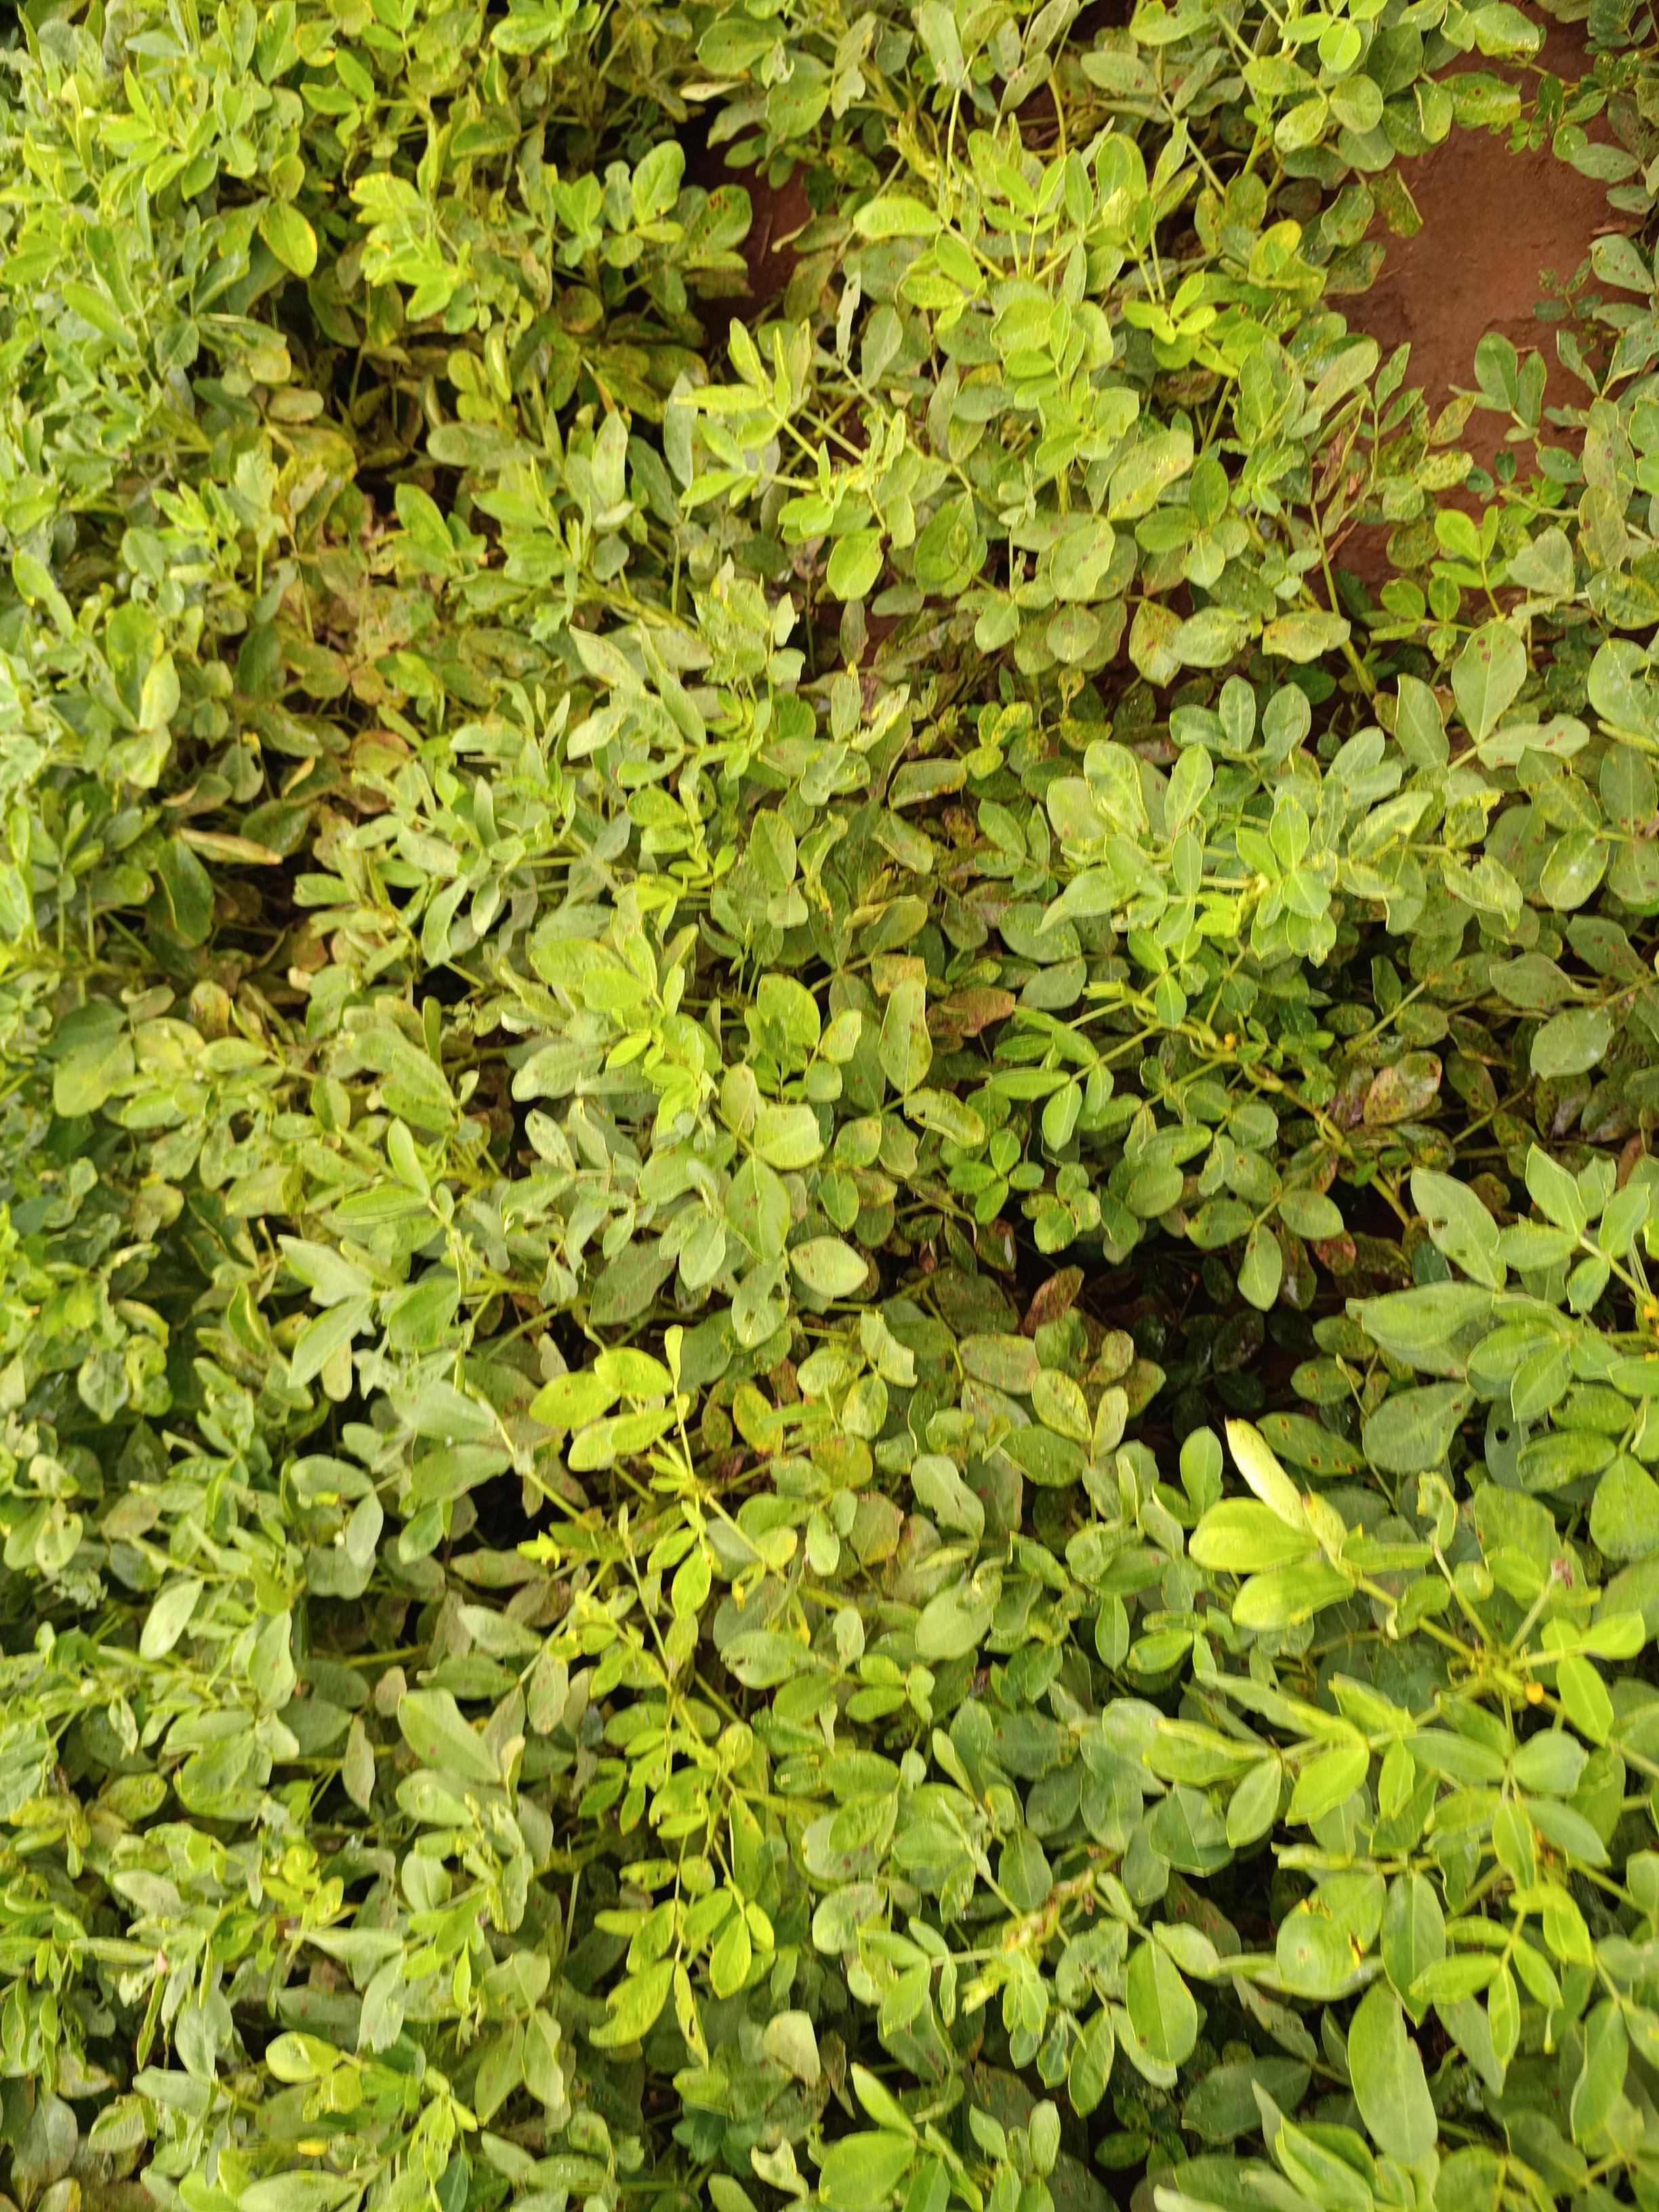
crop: groundnut
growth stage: pegging
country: Kenya
